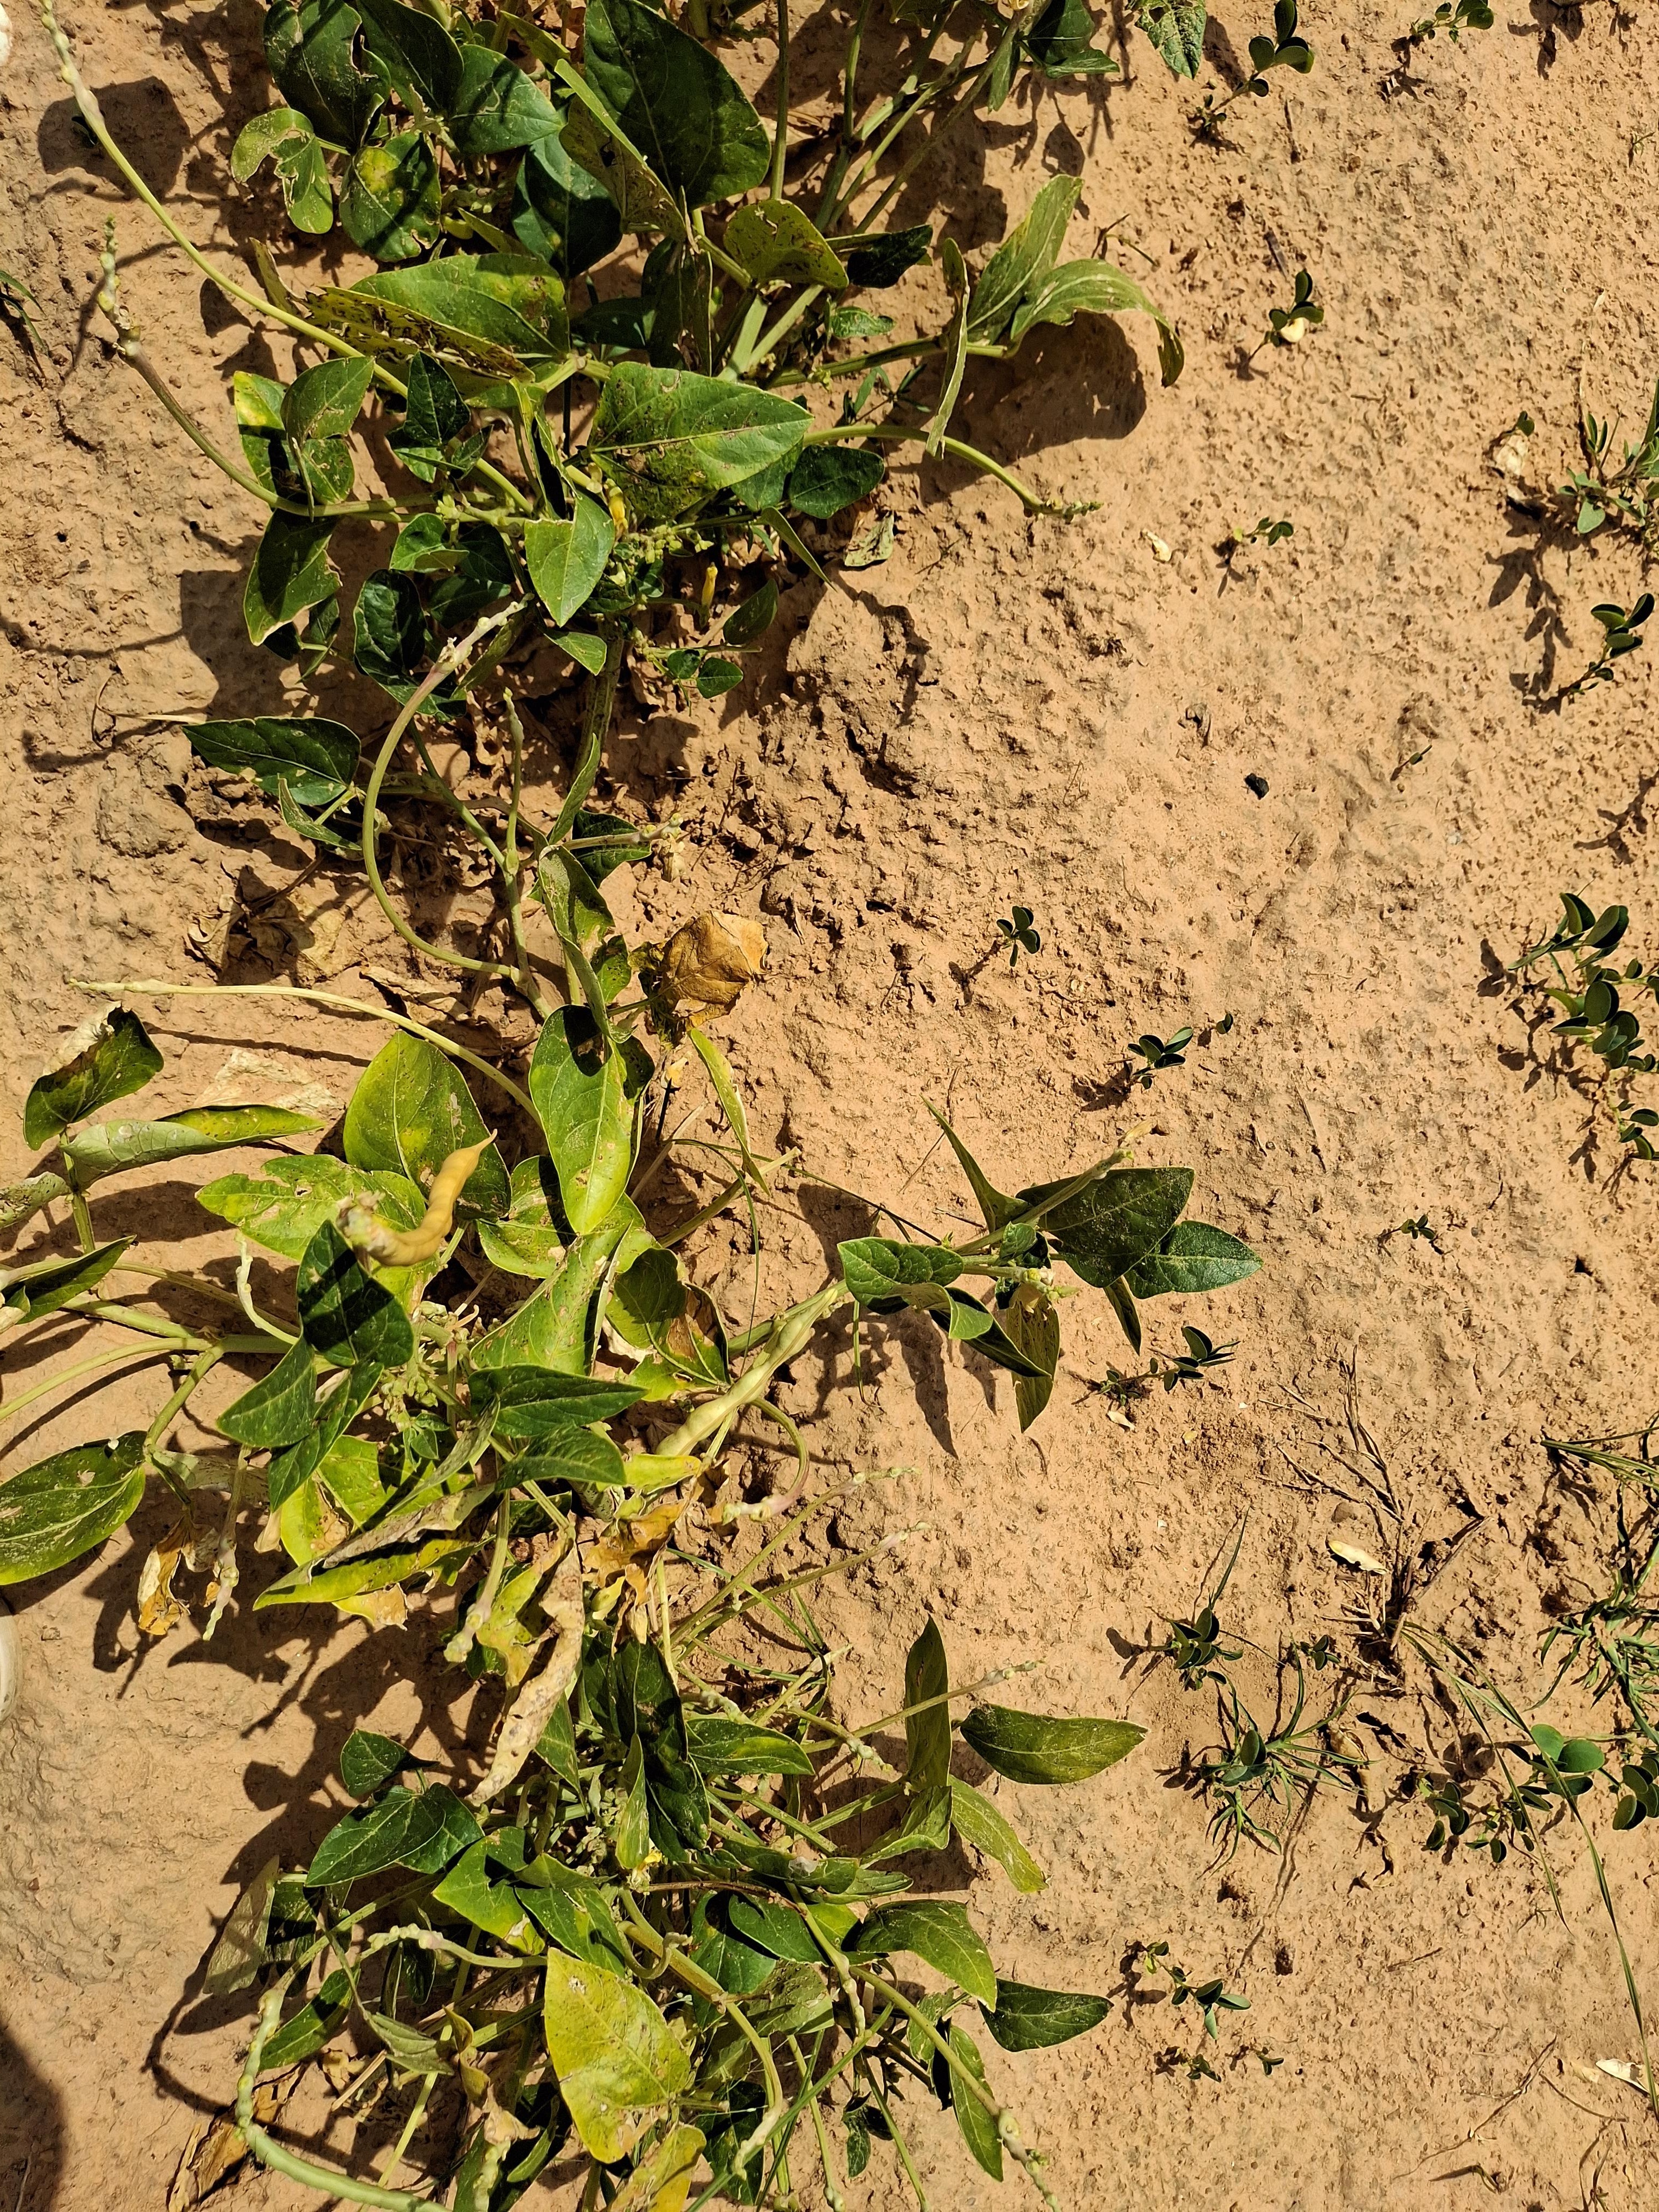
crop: cowpea
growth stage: harvest maturity
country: Nigeria
